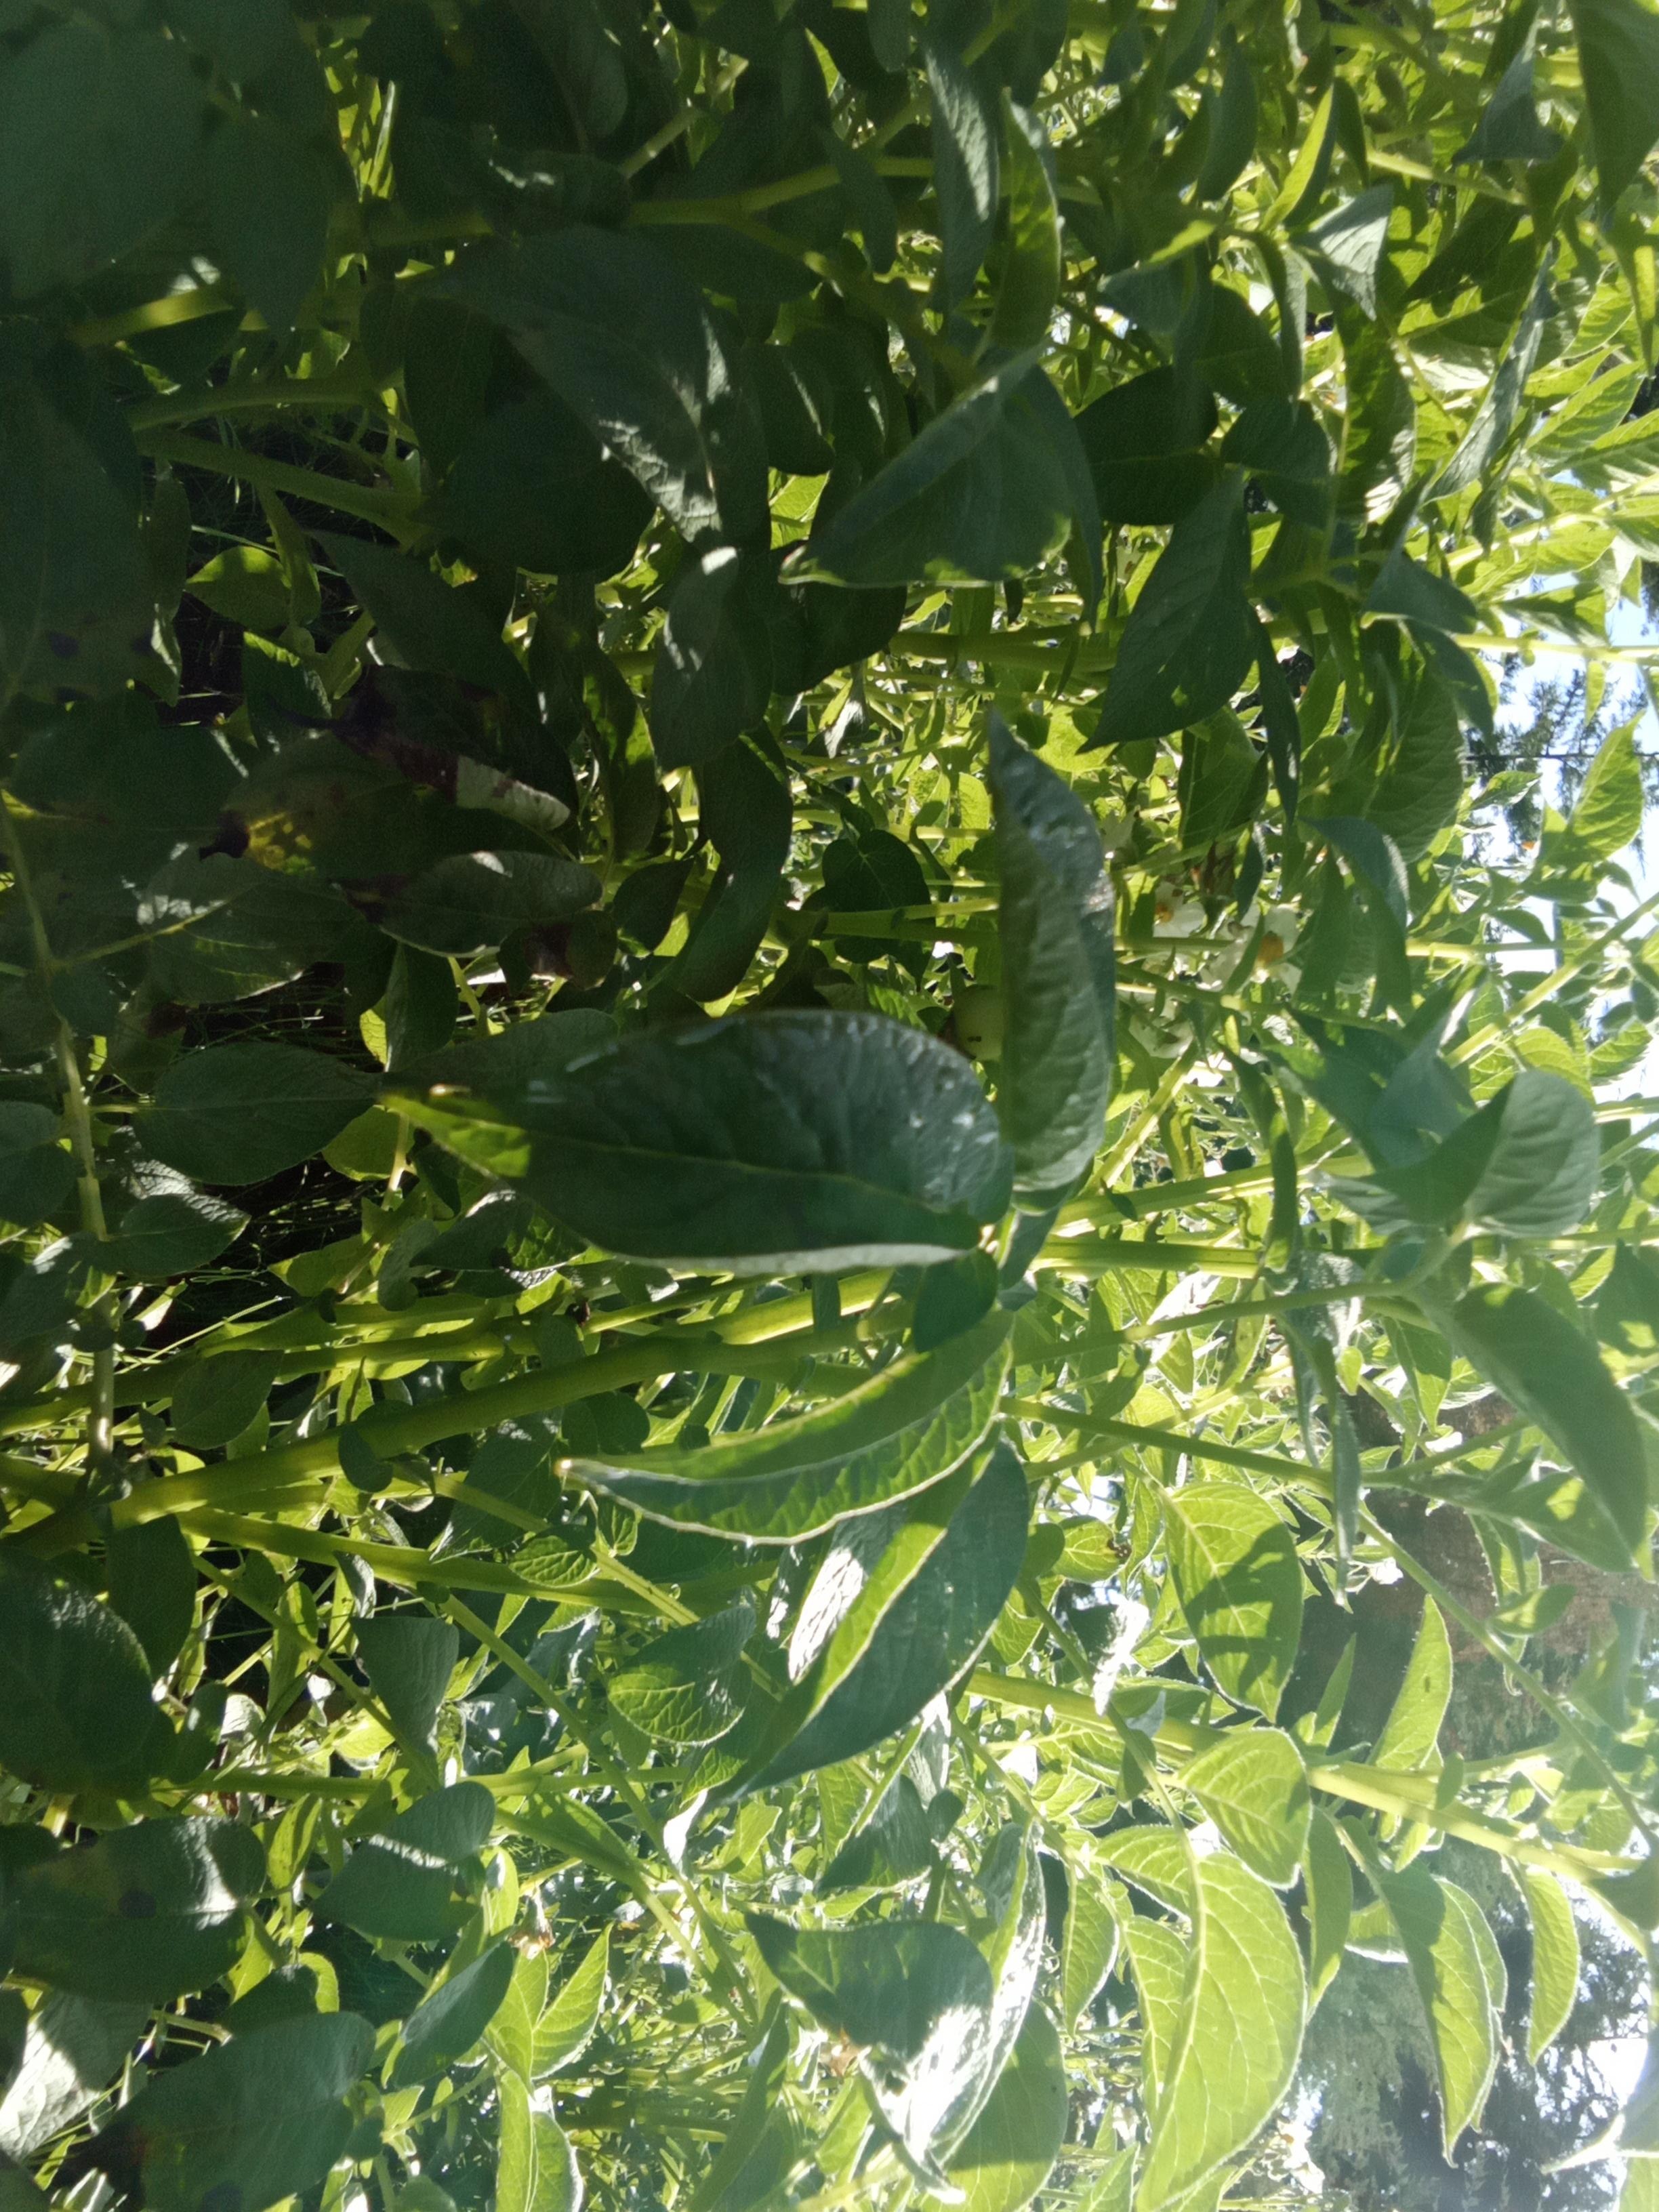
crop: potato
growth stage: flowering
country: Kenya
